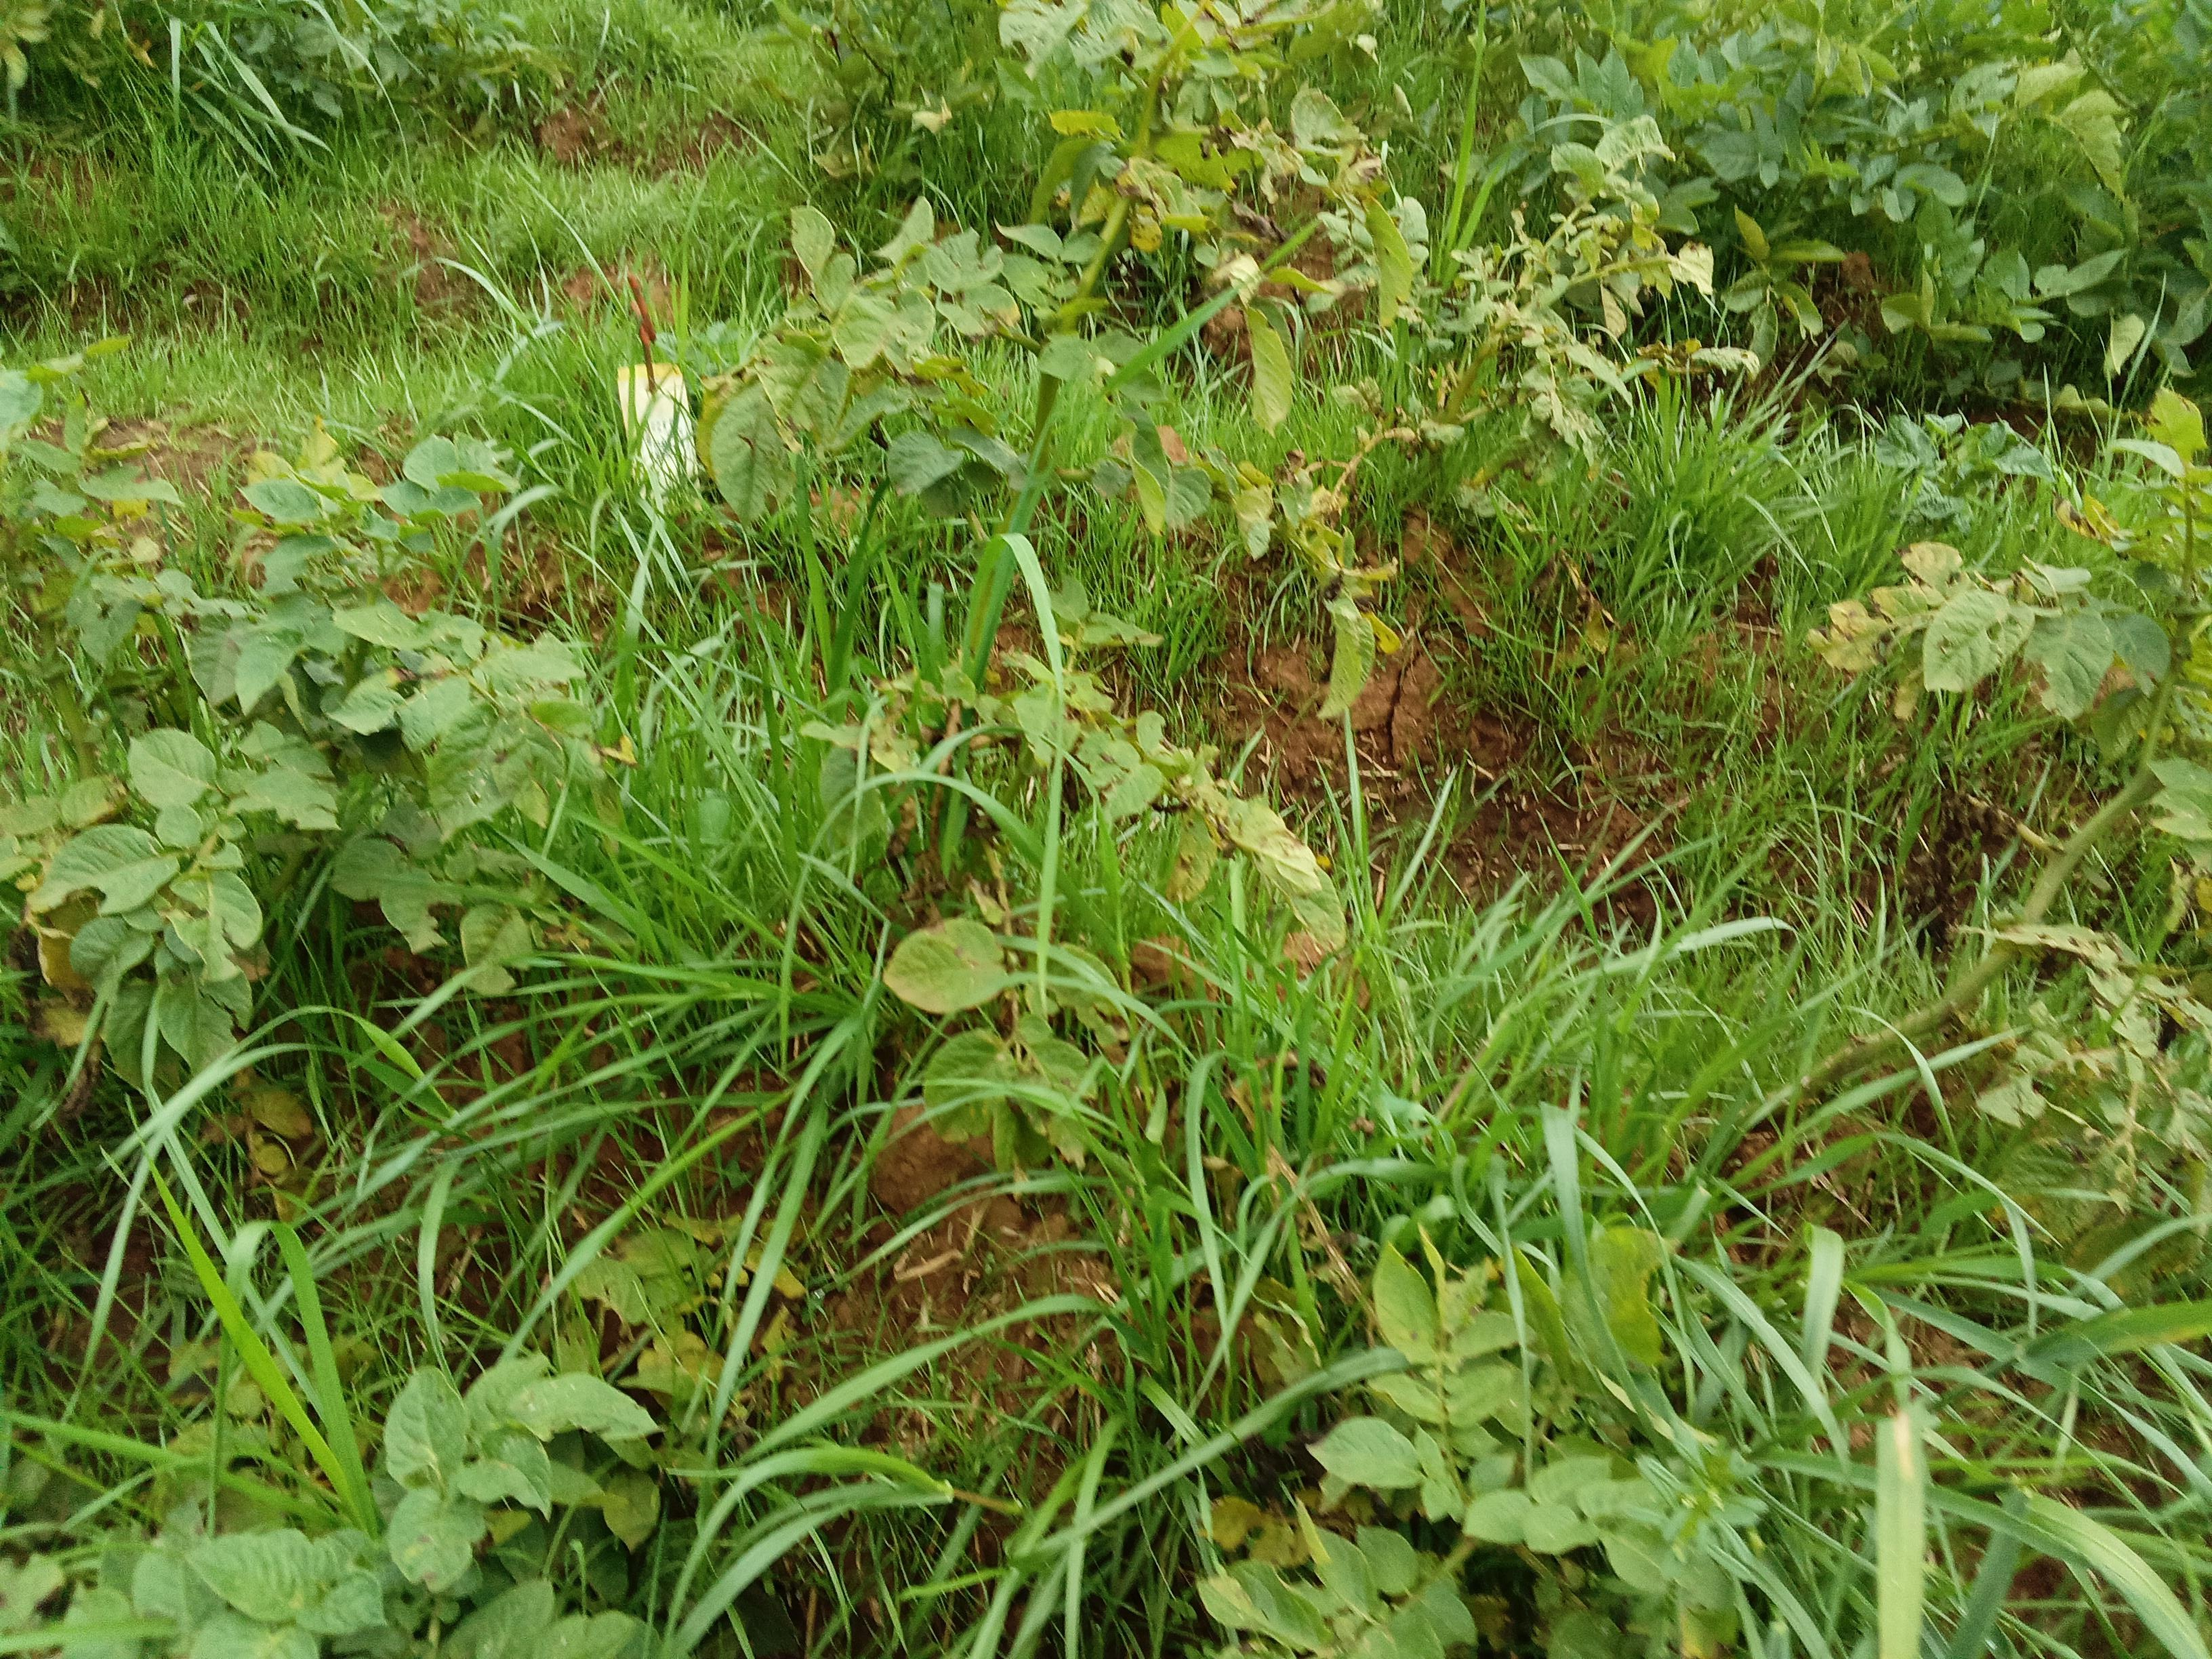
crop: potato
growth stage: harvest maturity
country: Kenya
